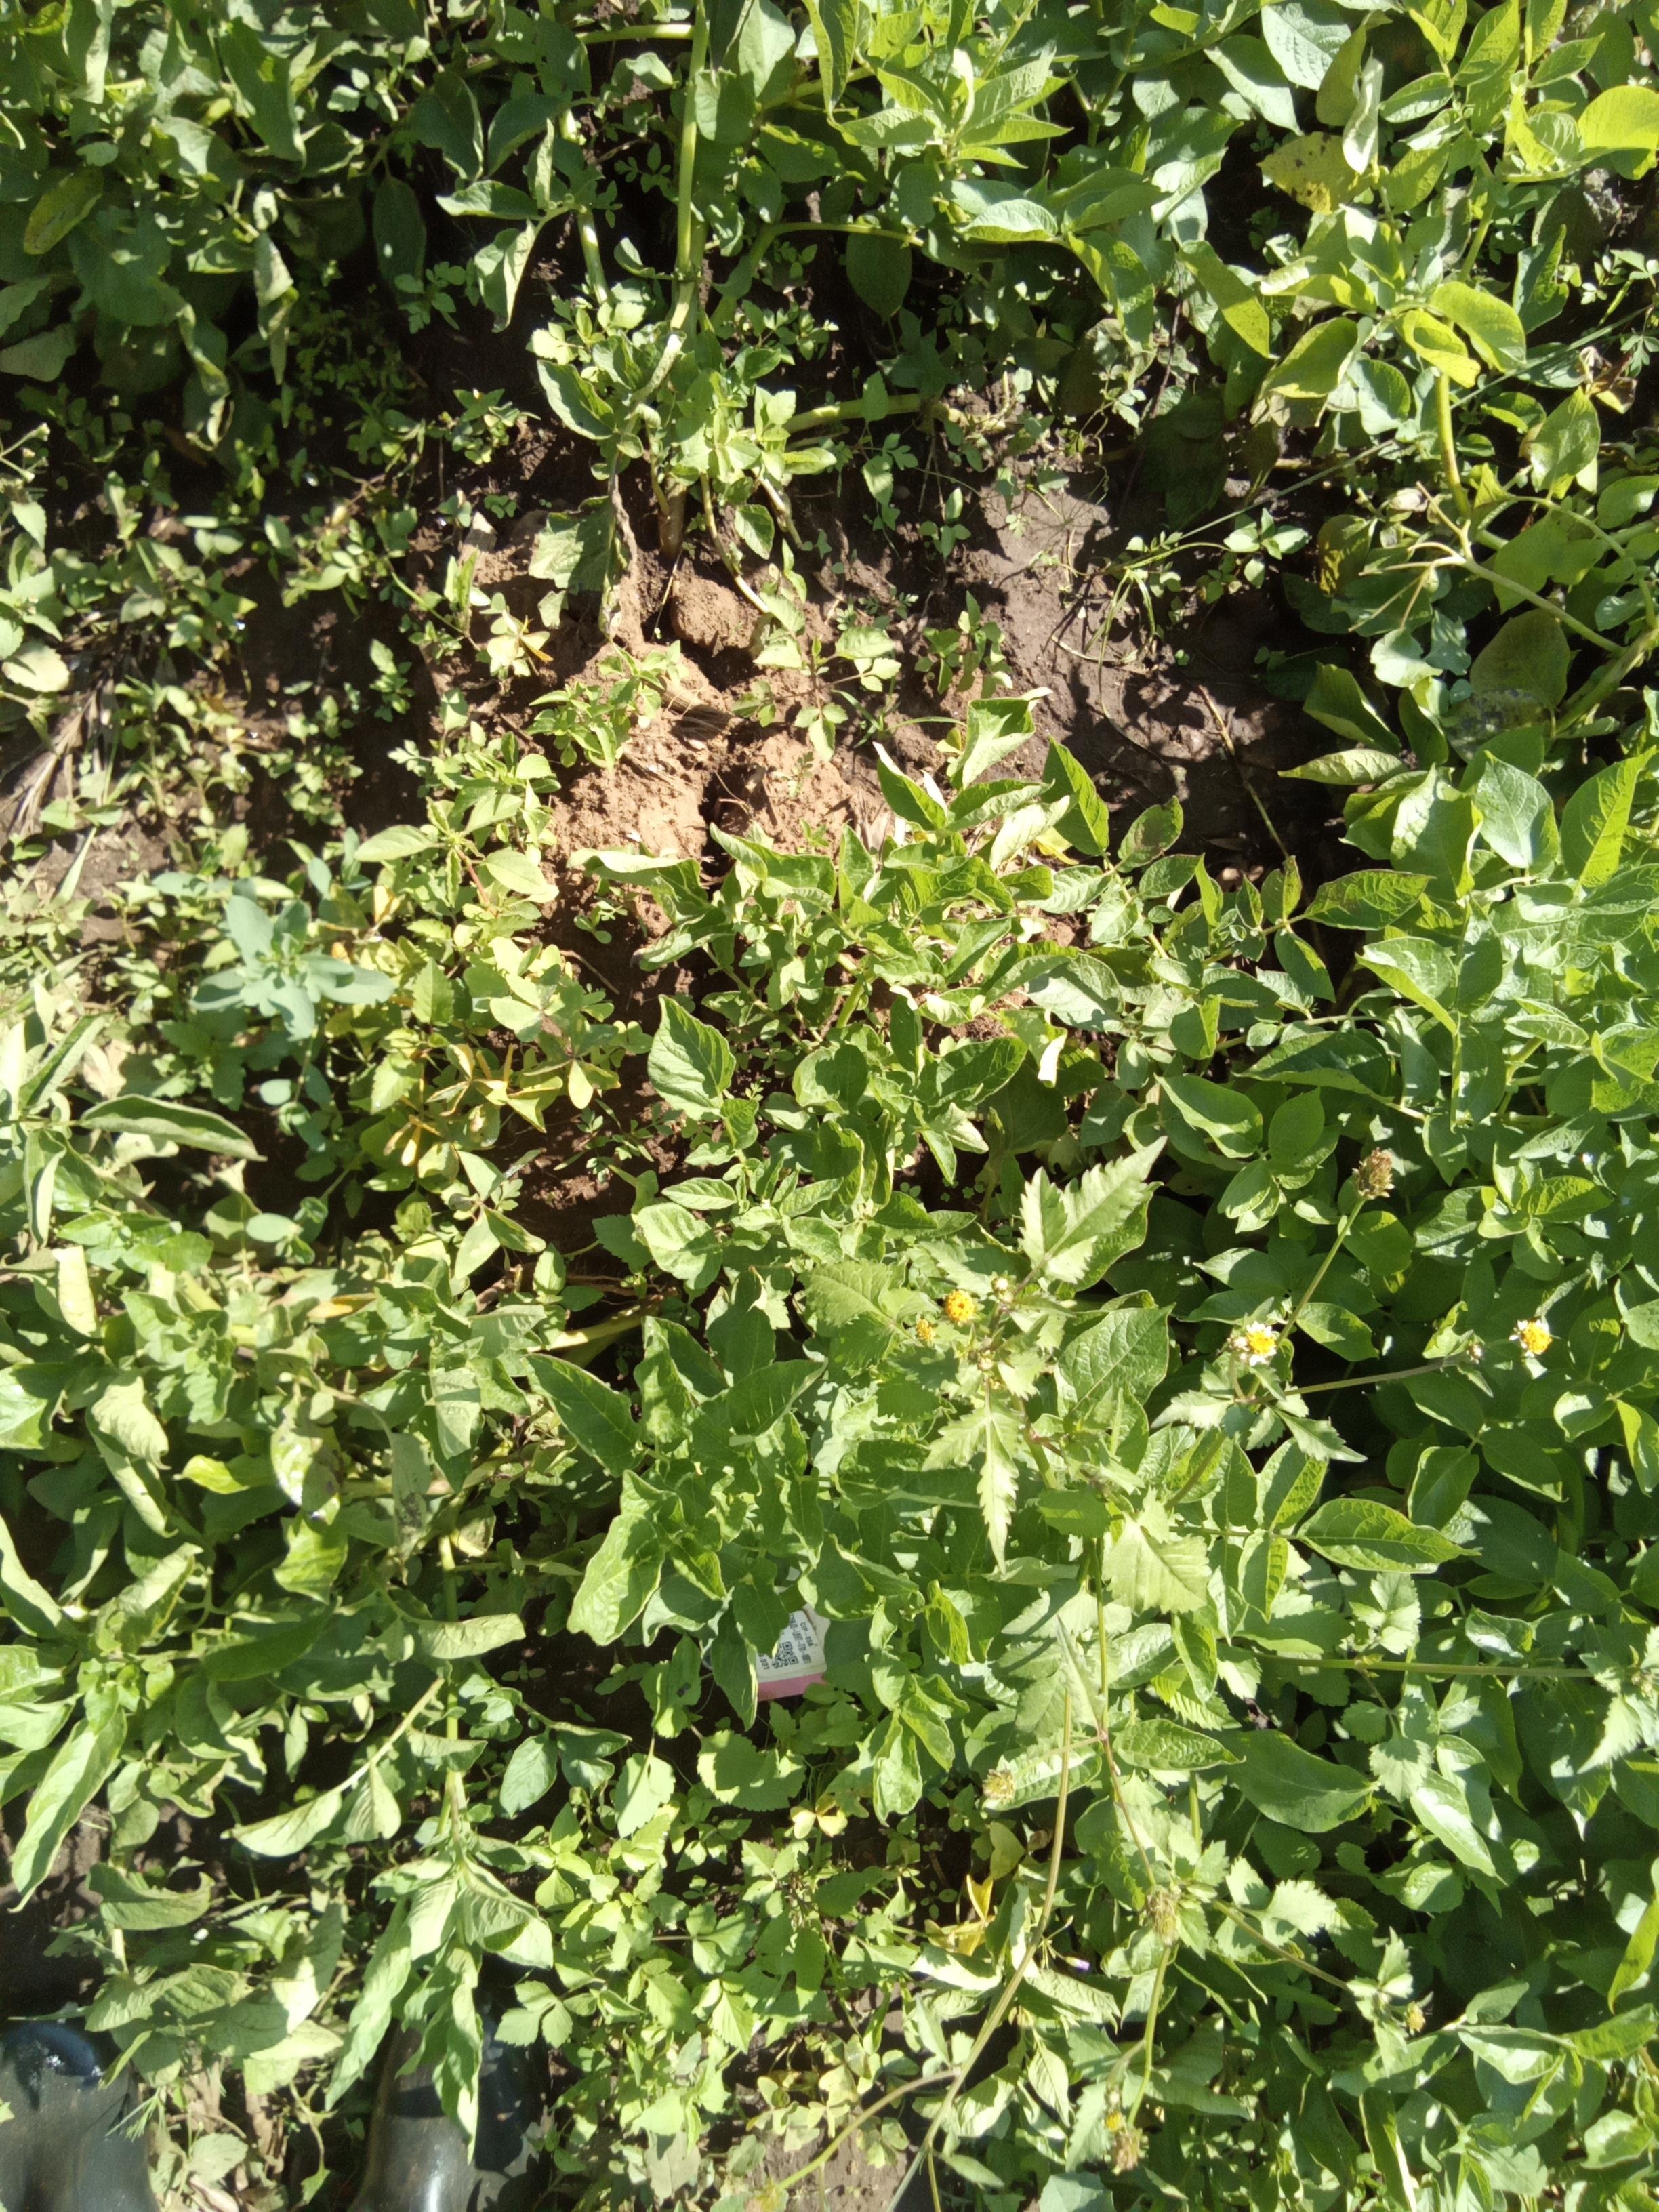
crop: potato
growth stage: vegetative
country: Kenya
